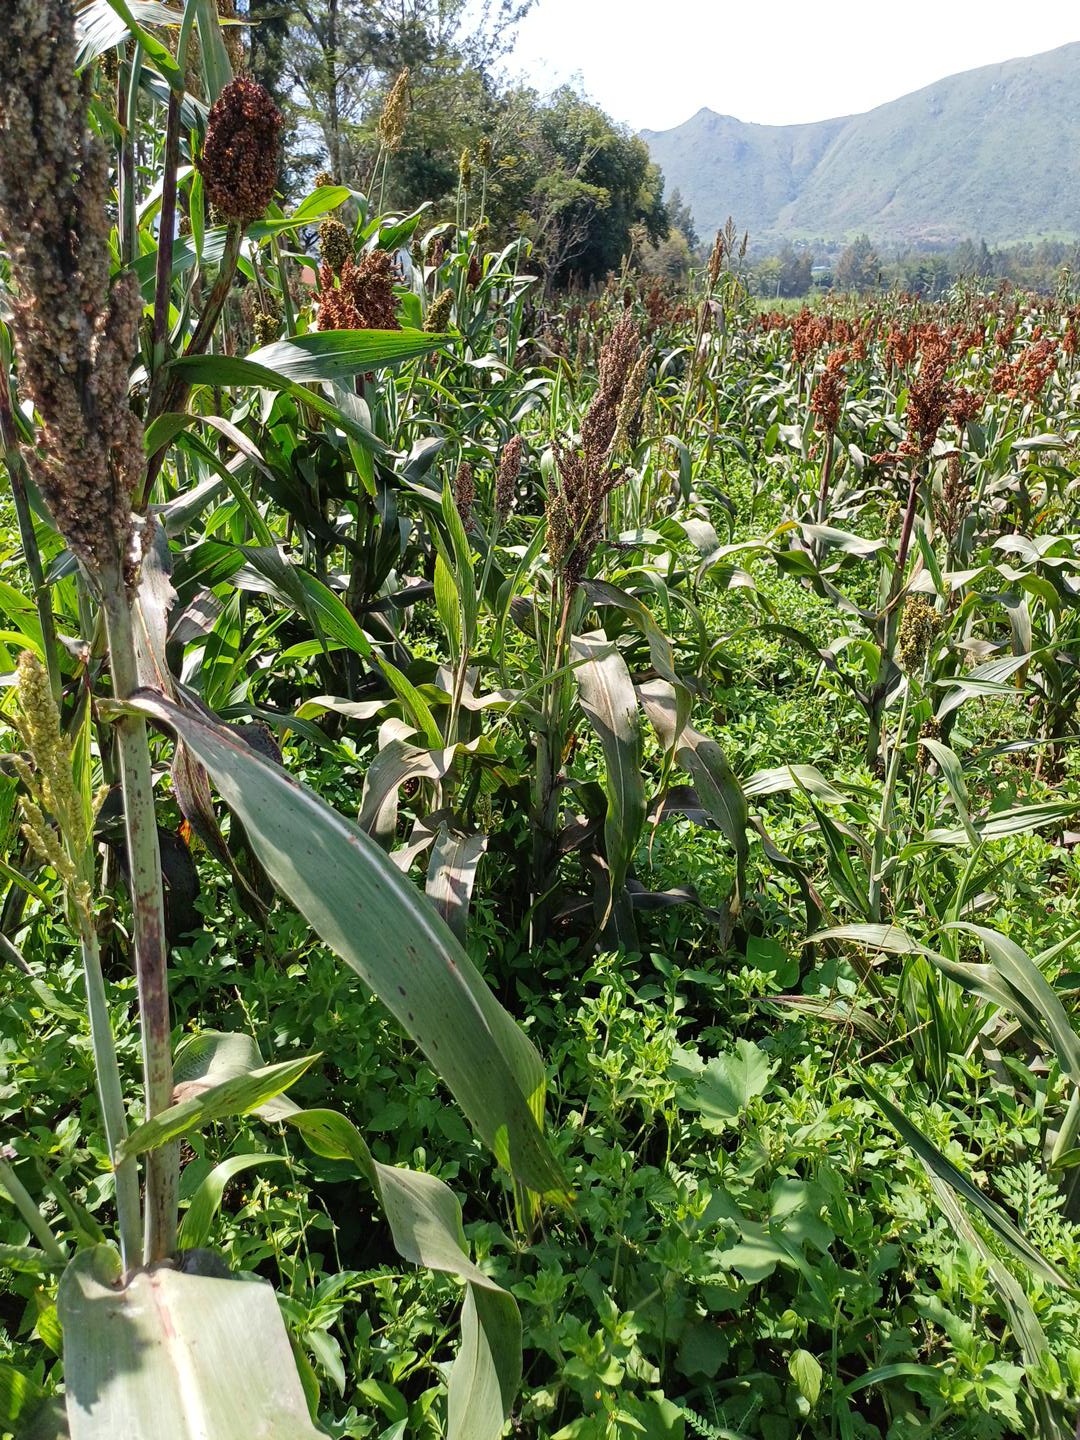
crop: sorghum
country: Kenya
